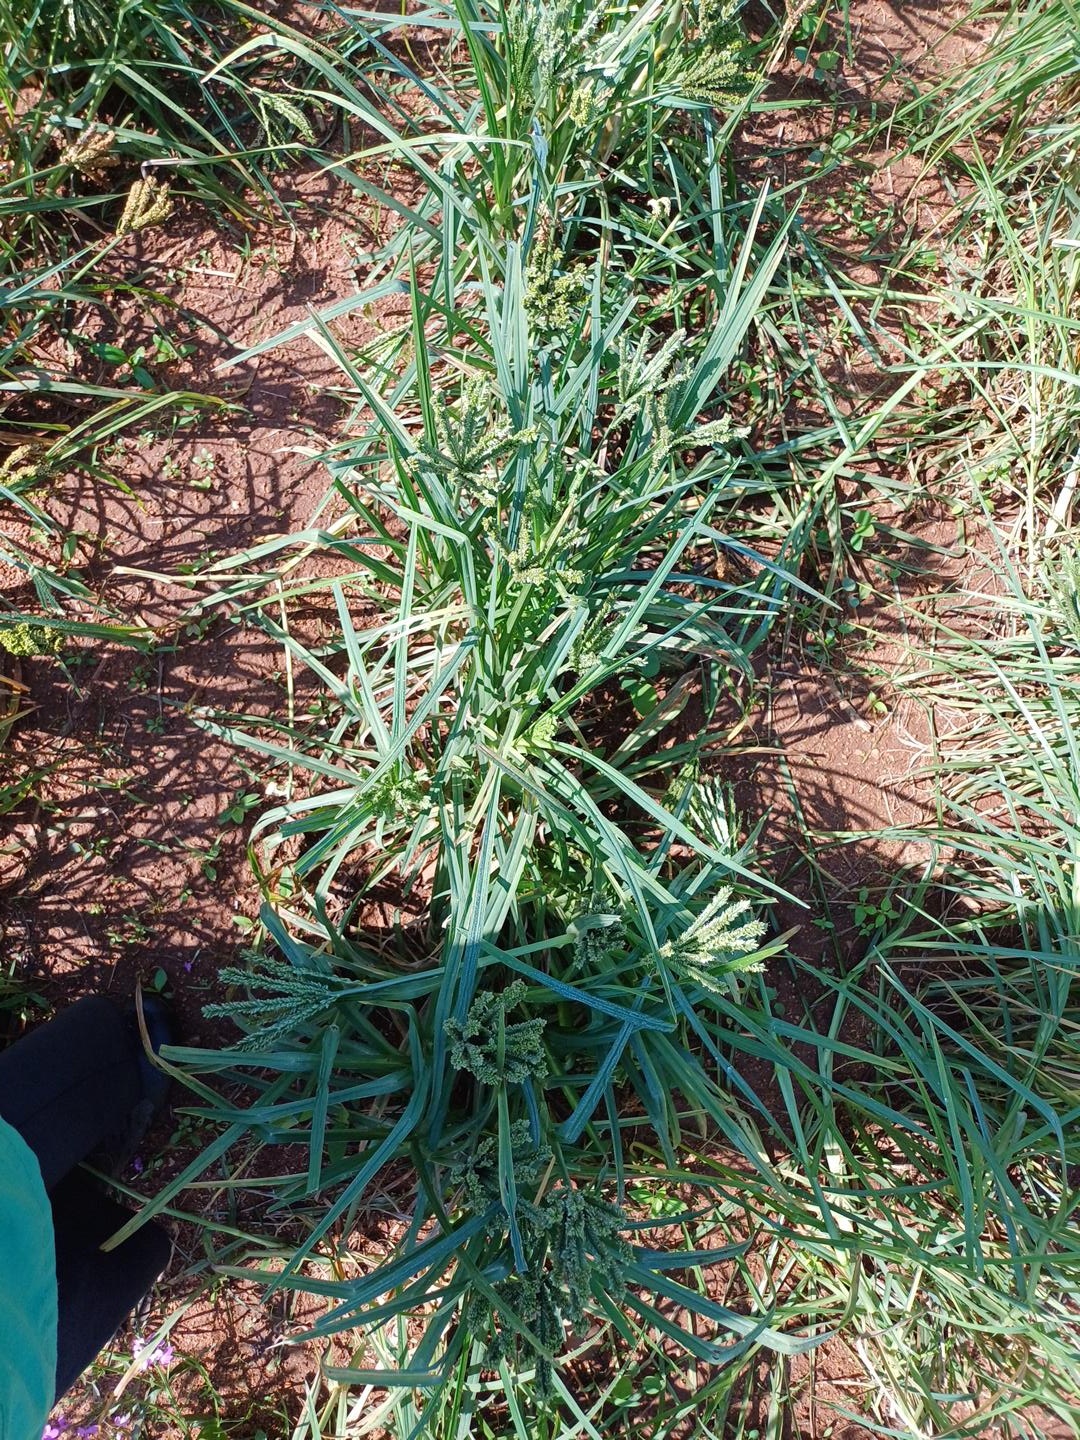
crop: finger millet
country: Kenya
